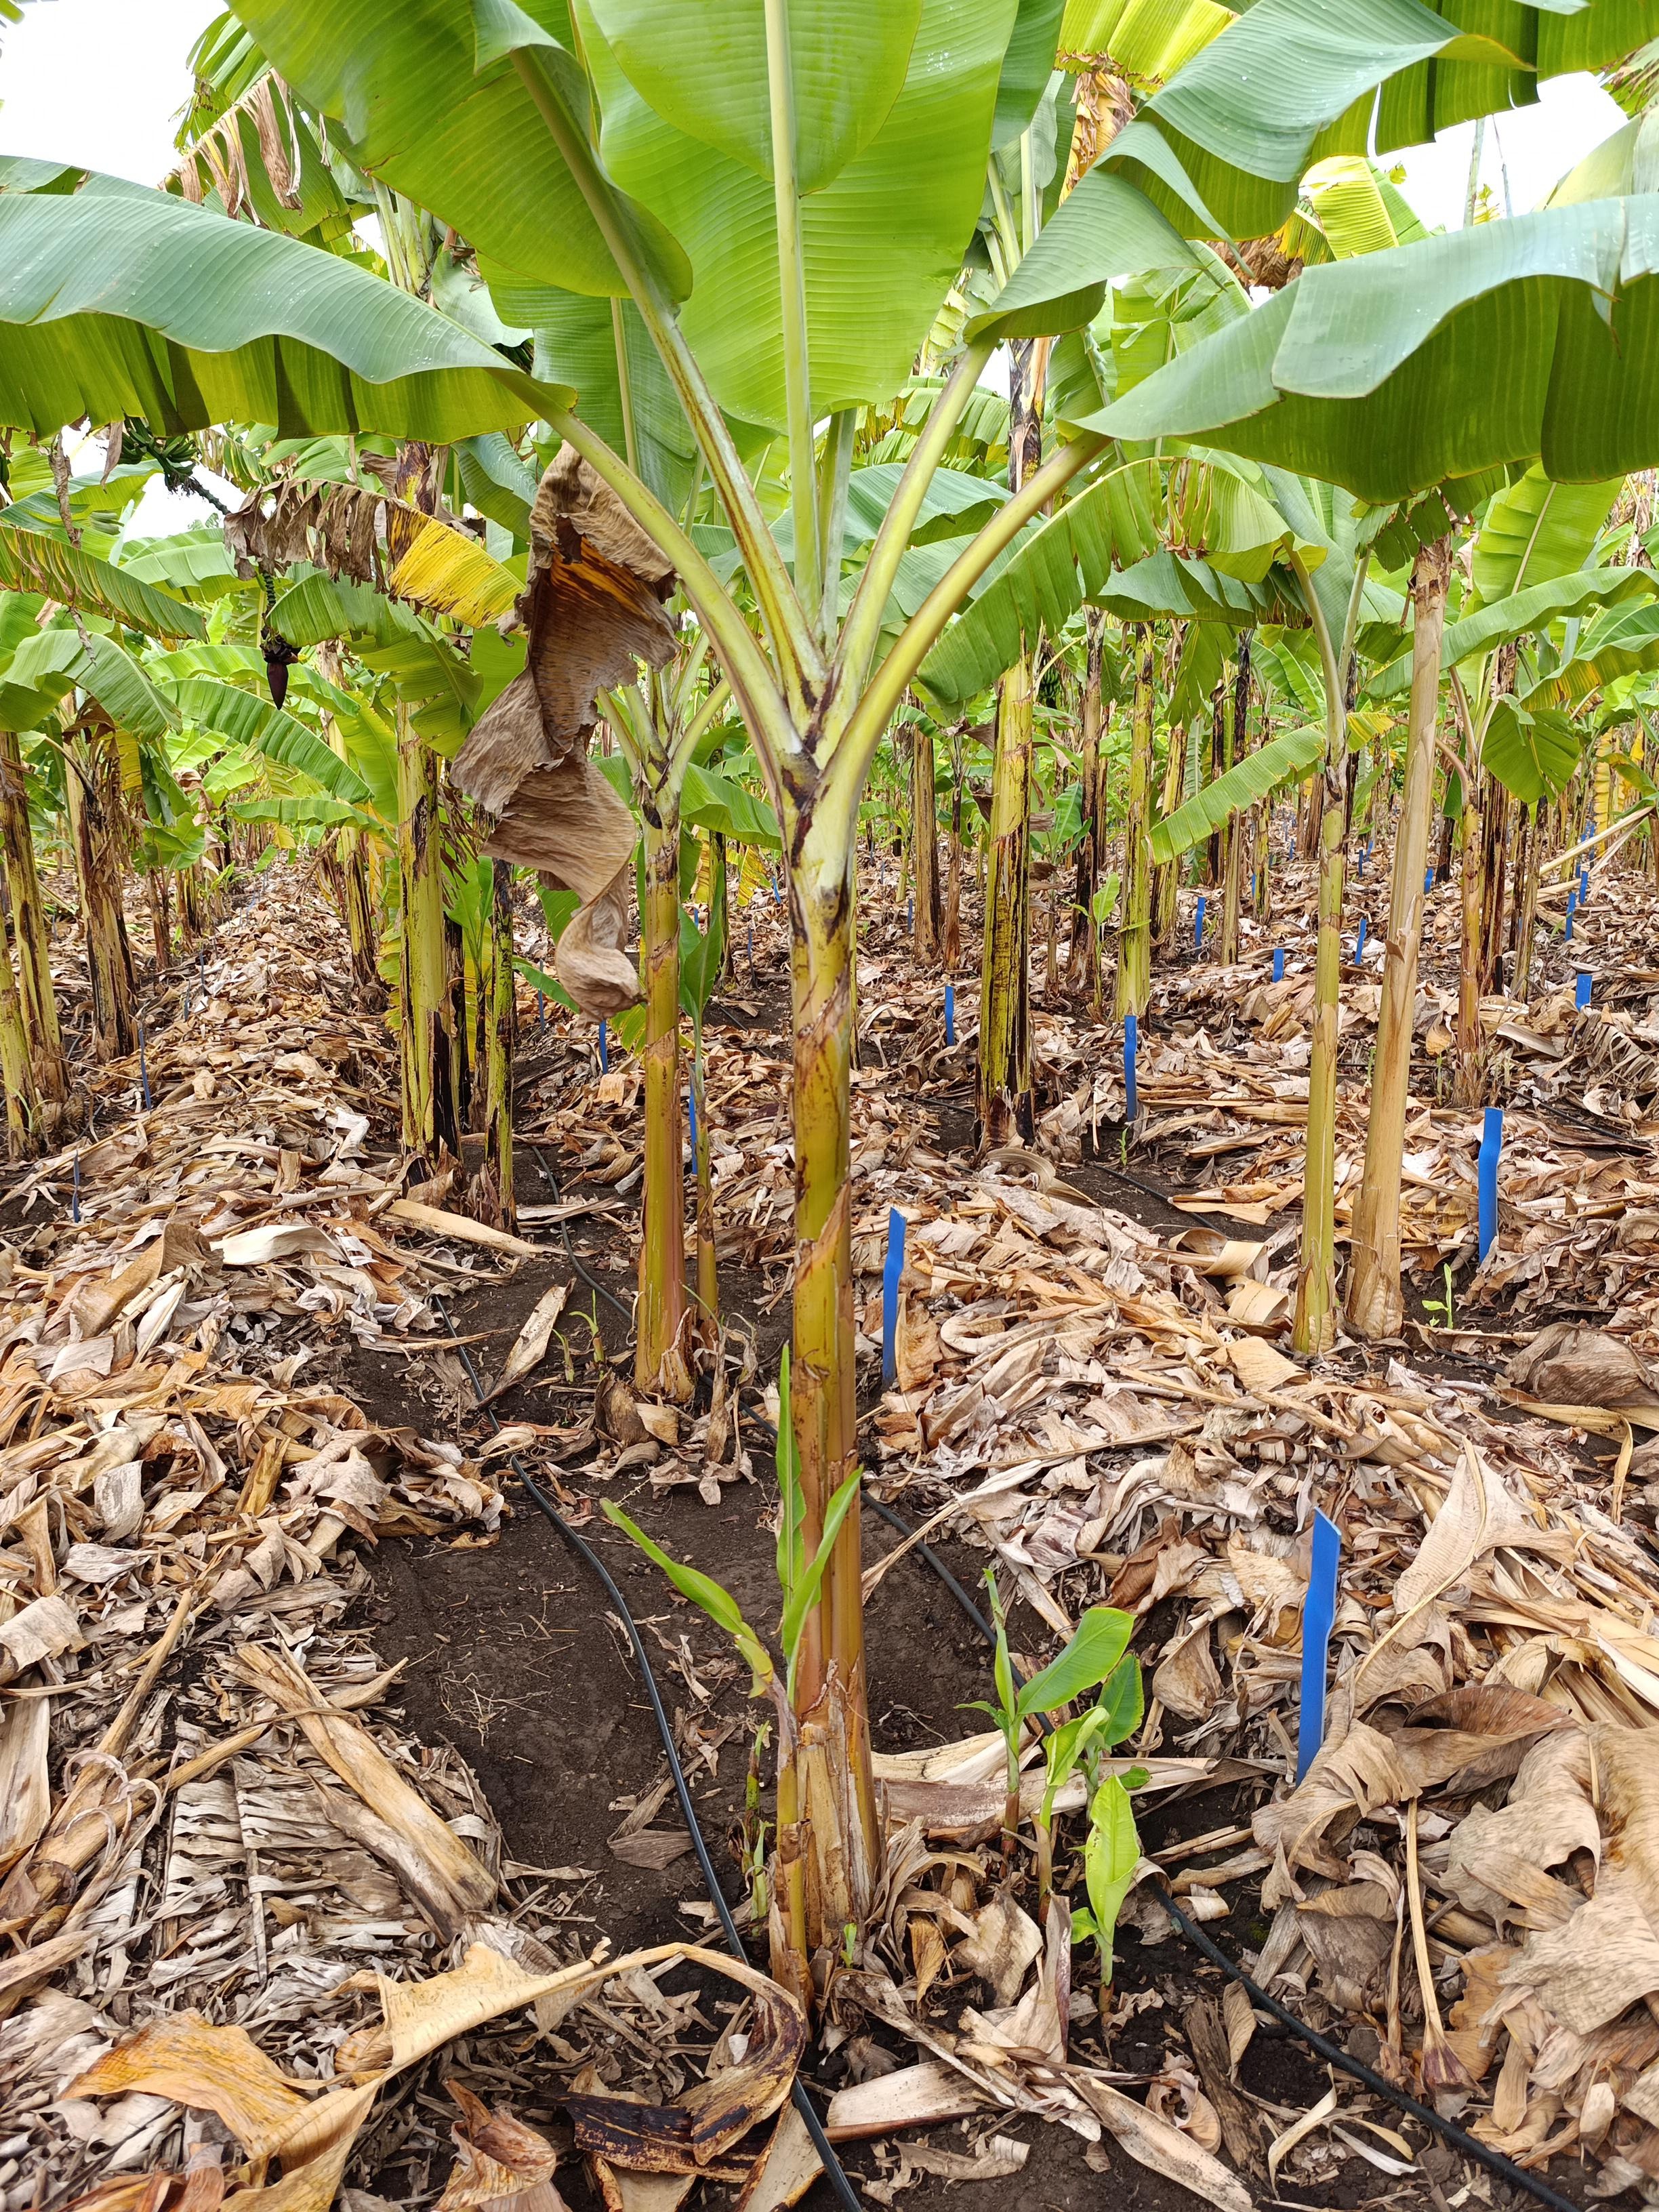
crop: banana
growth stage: vegetative
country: Tanzania
